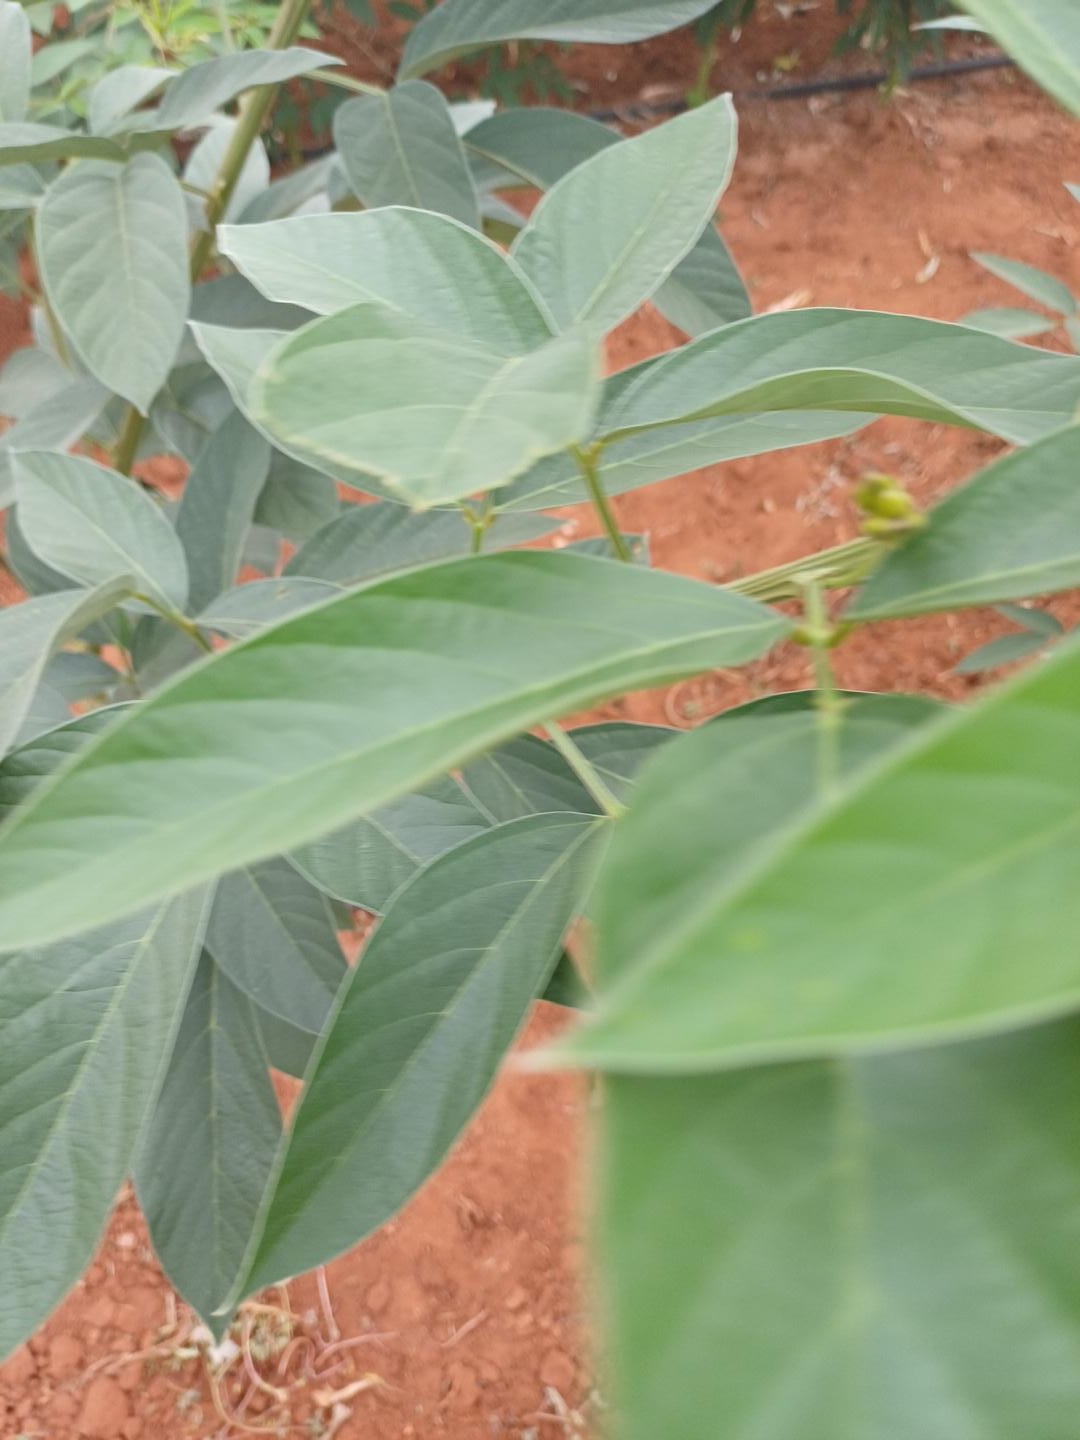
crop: pigeonpea
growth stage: vegetative
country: Kenya
